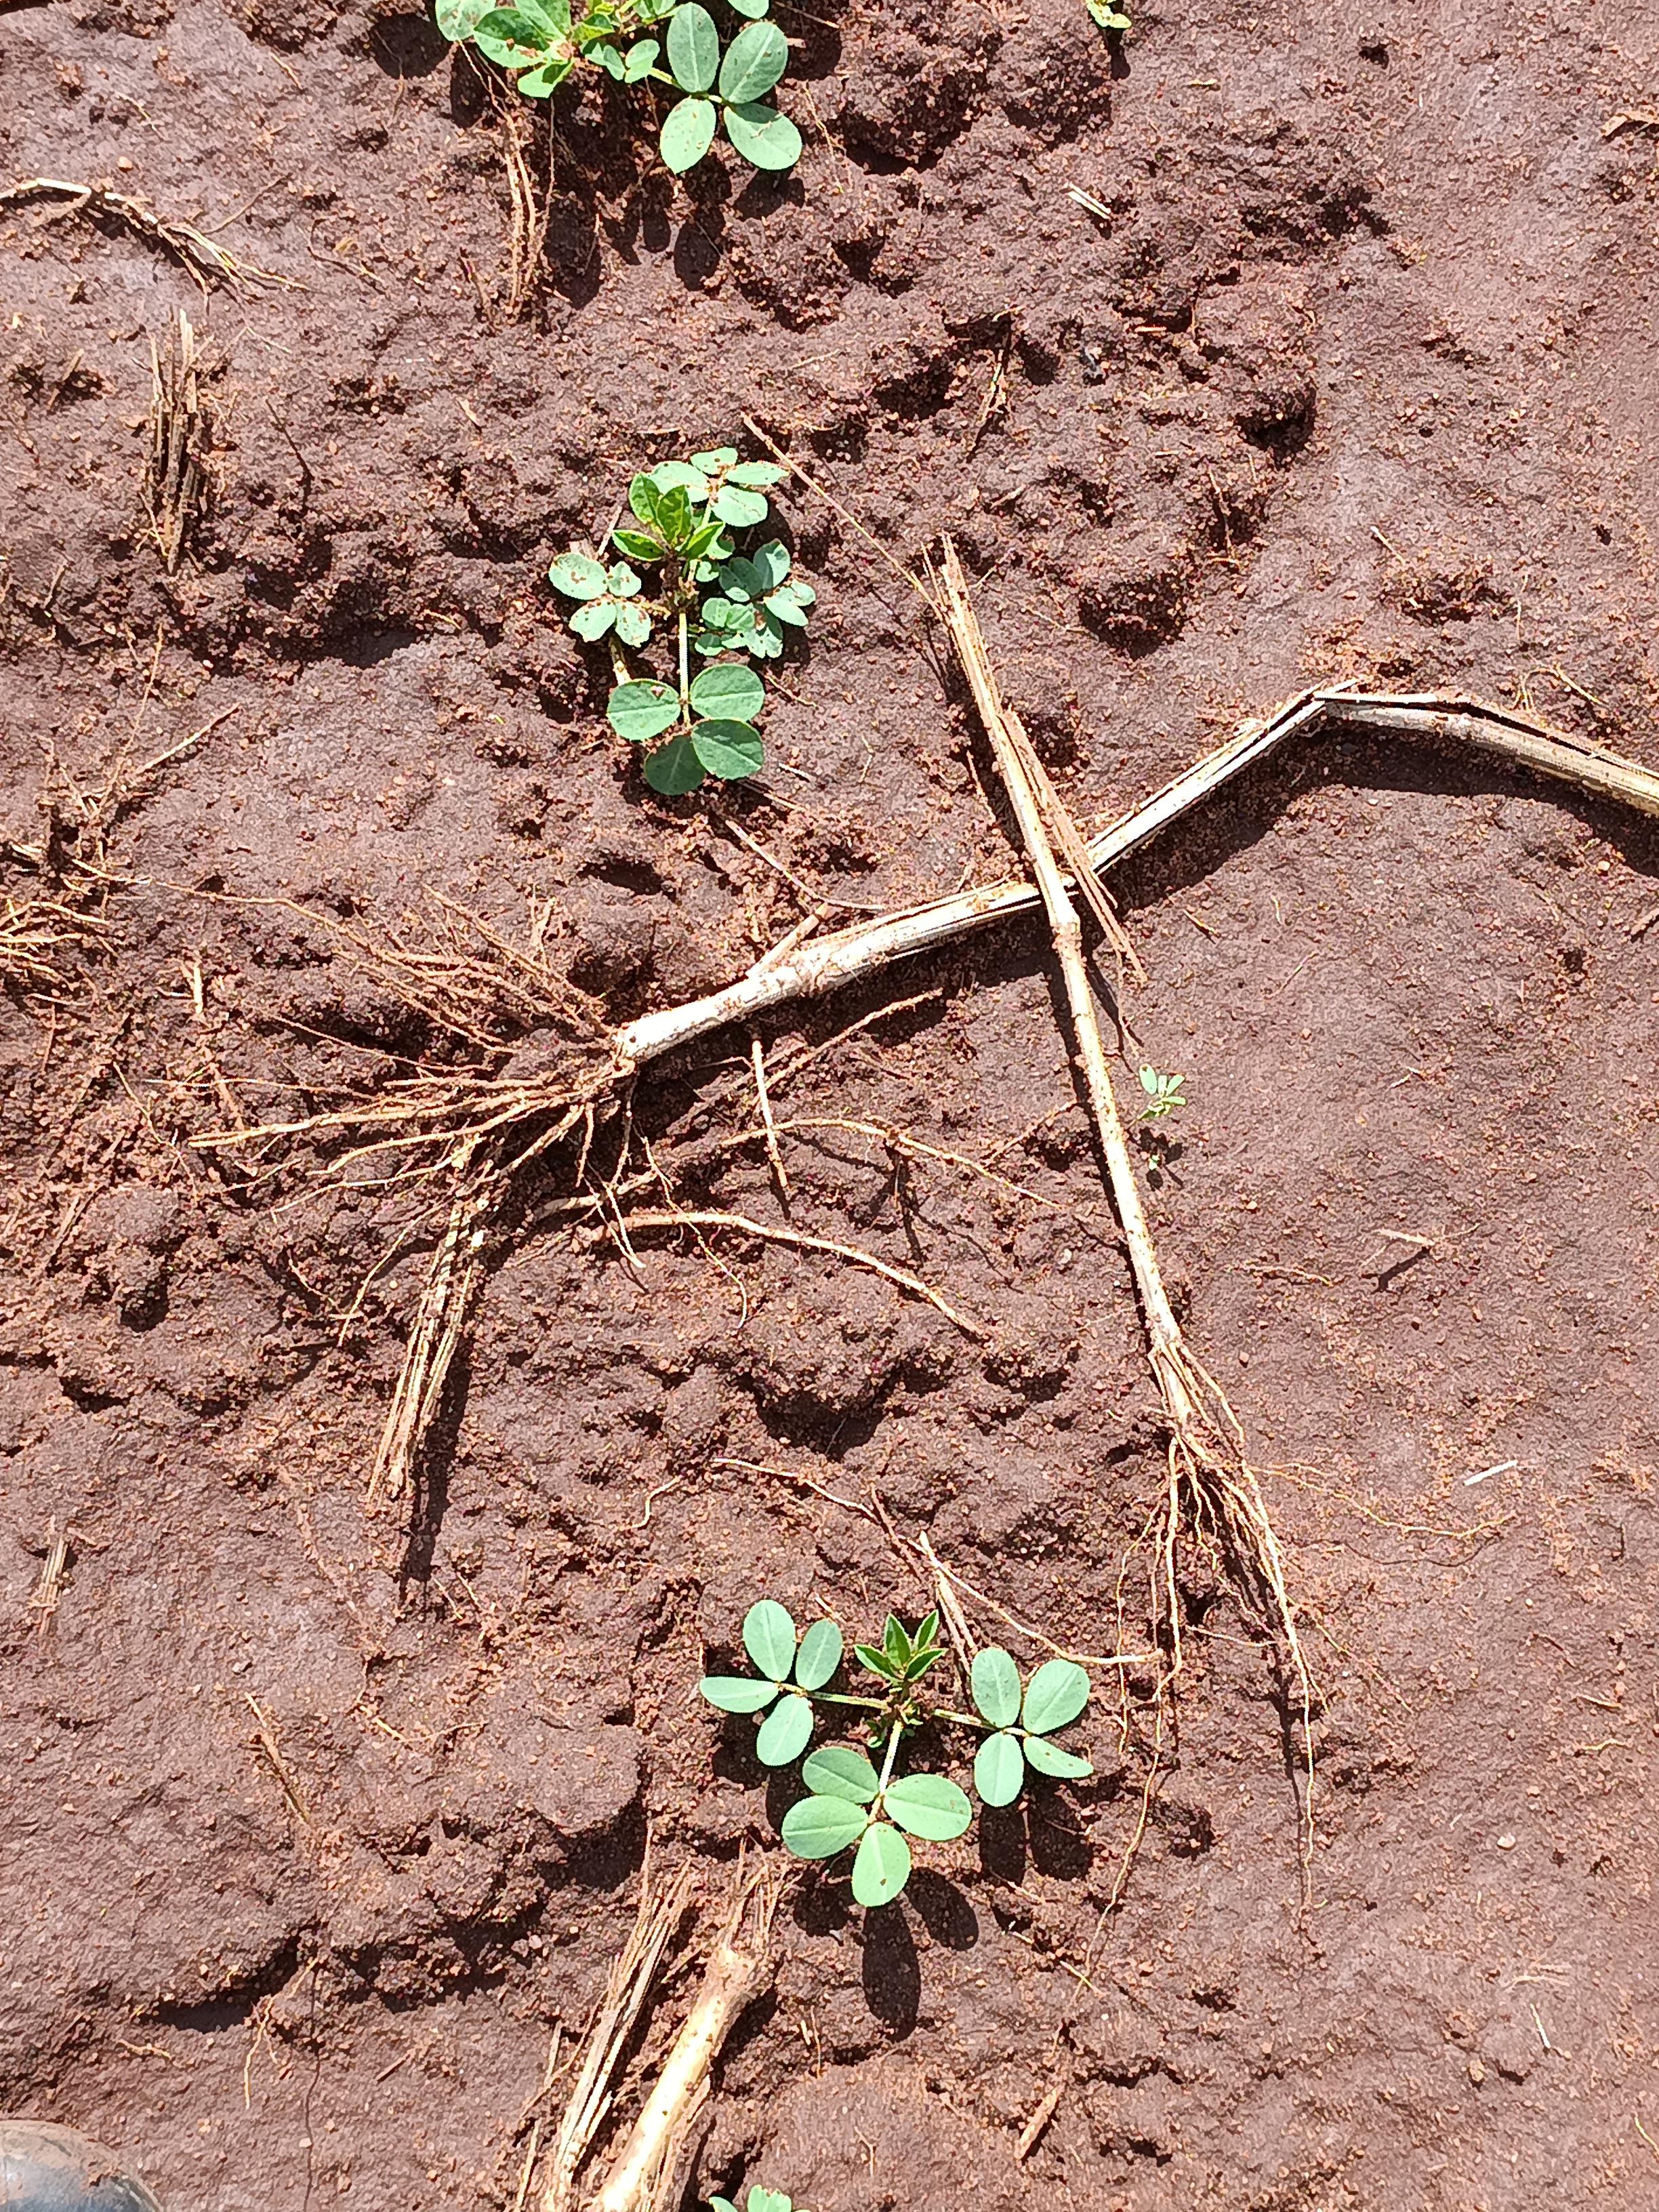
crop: groundnut
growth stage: vegetative
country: Kenya
